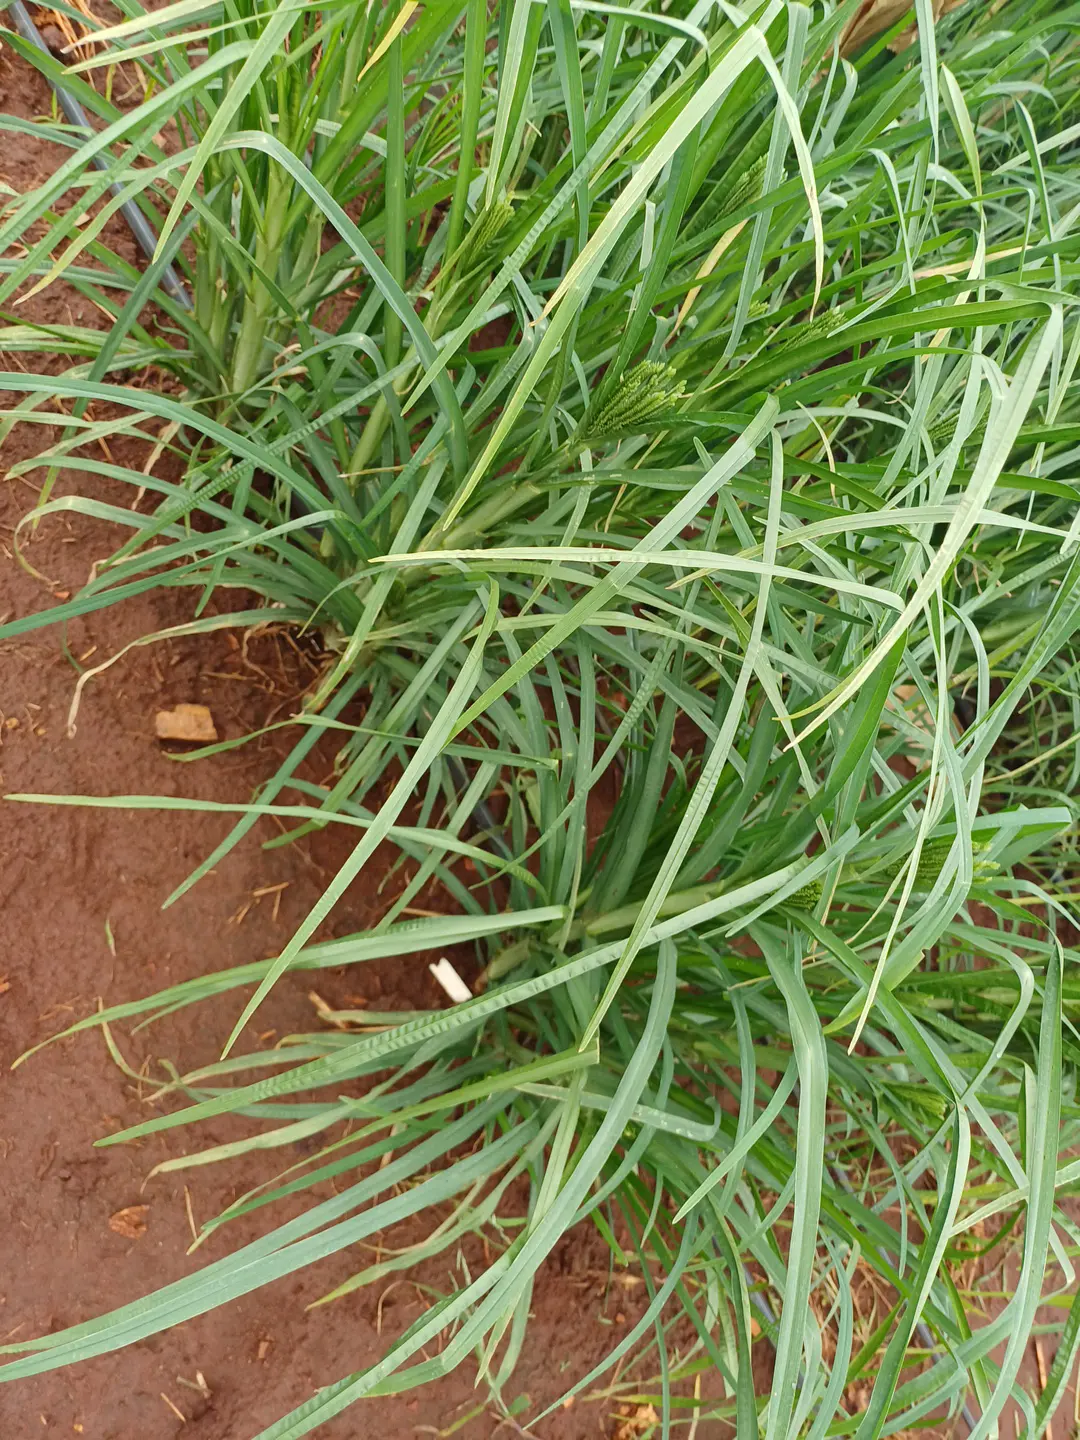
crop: finger millet
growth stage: heading tuber
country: Kenya
